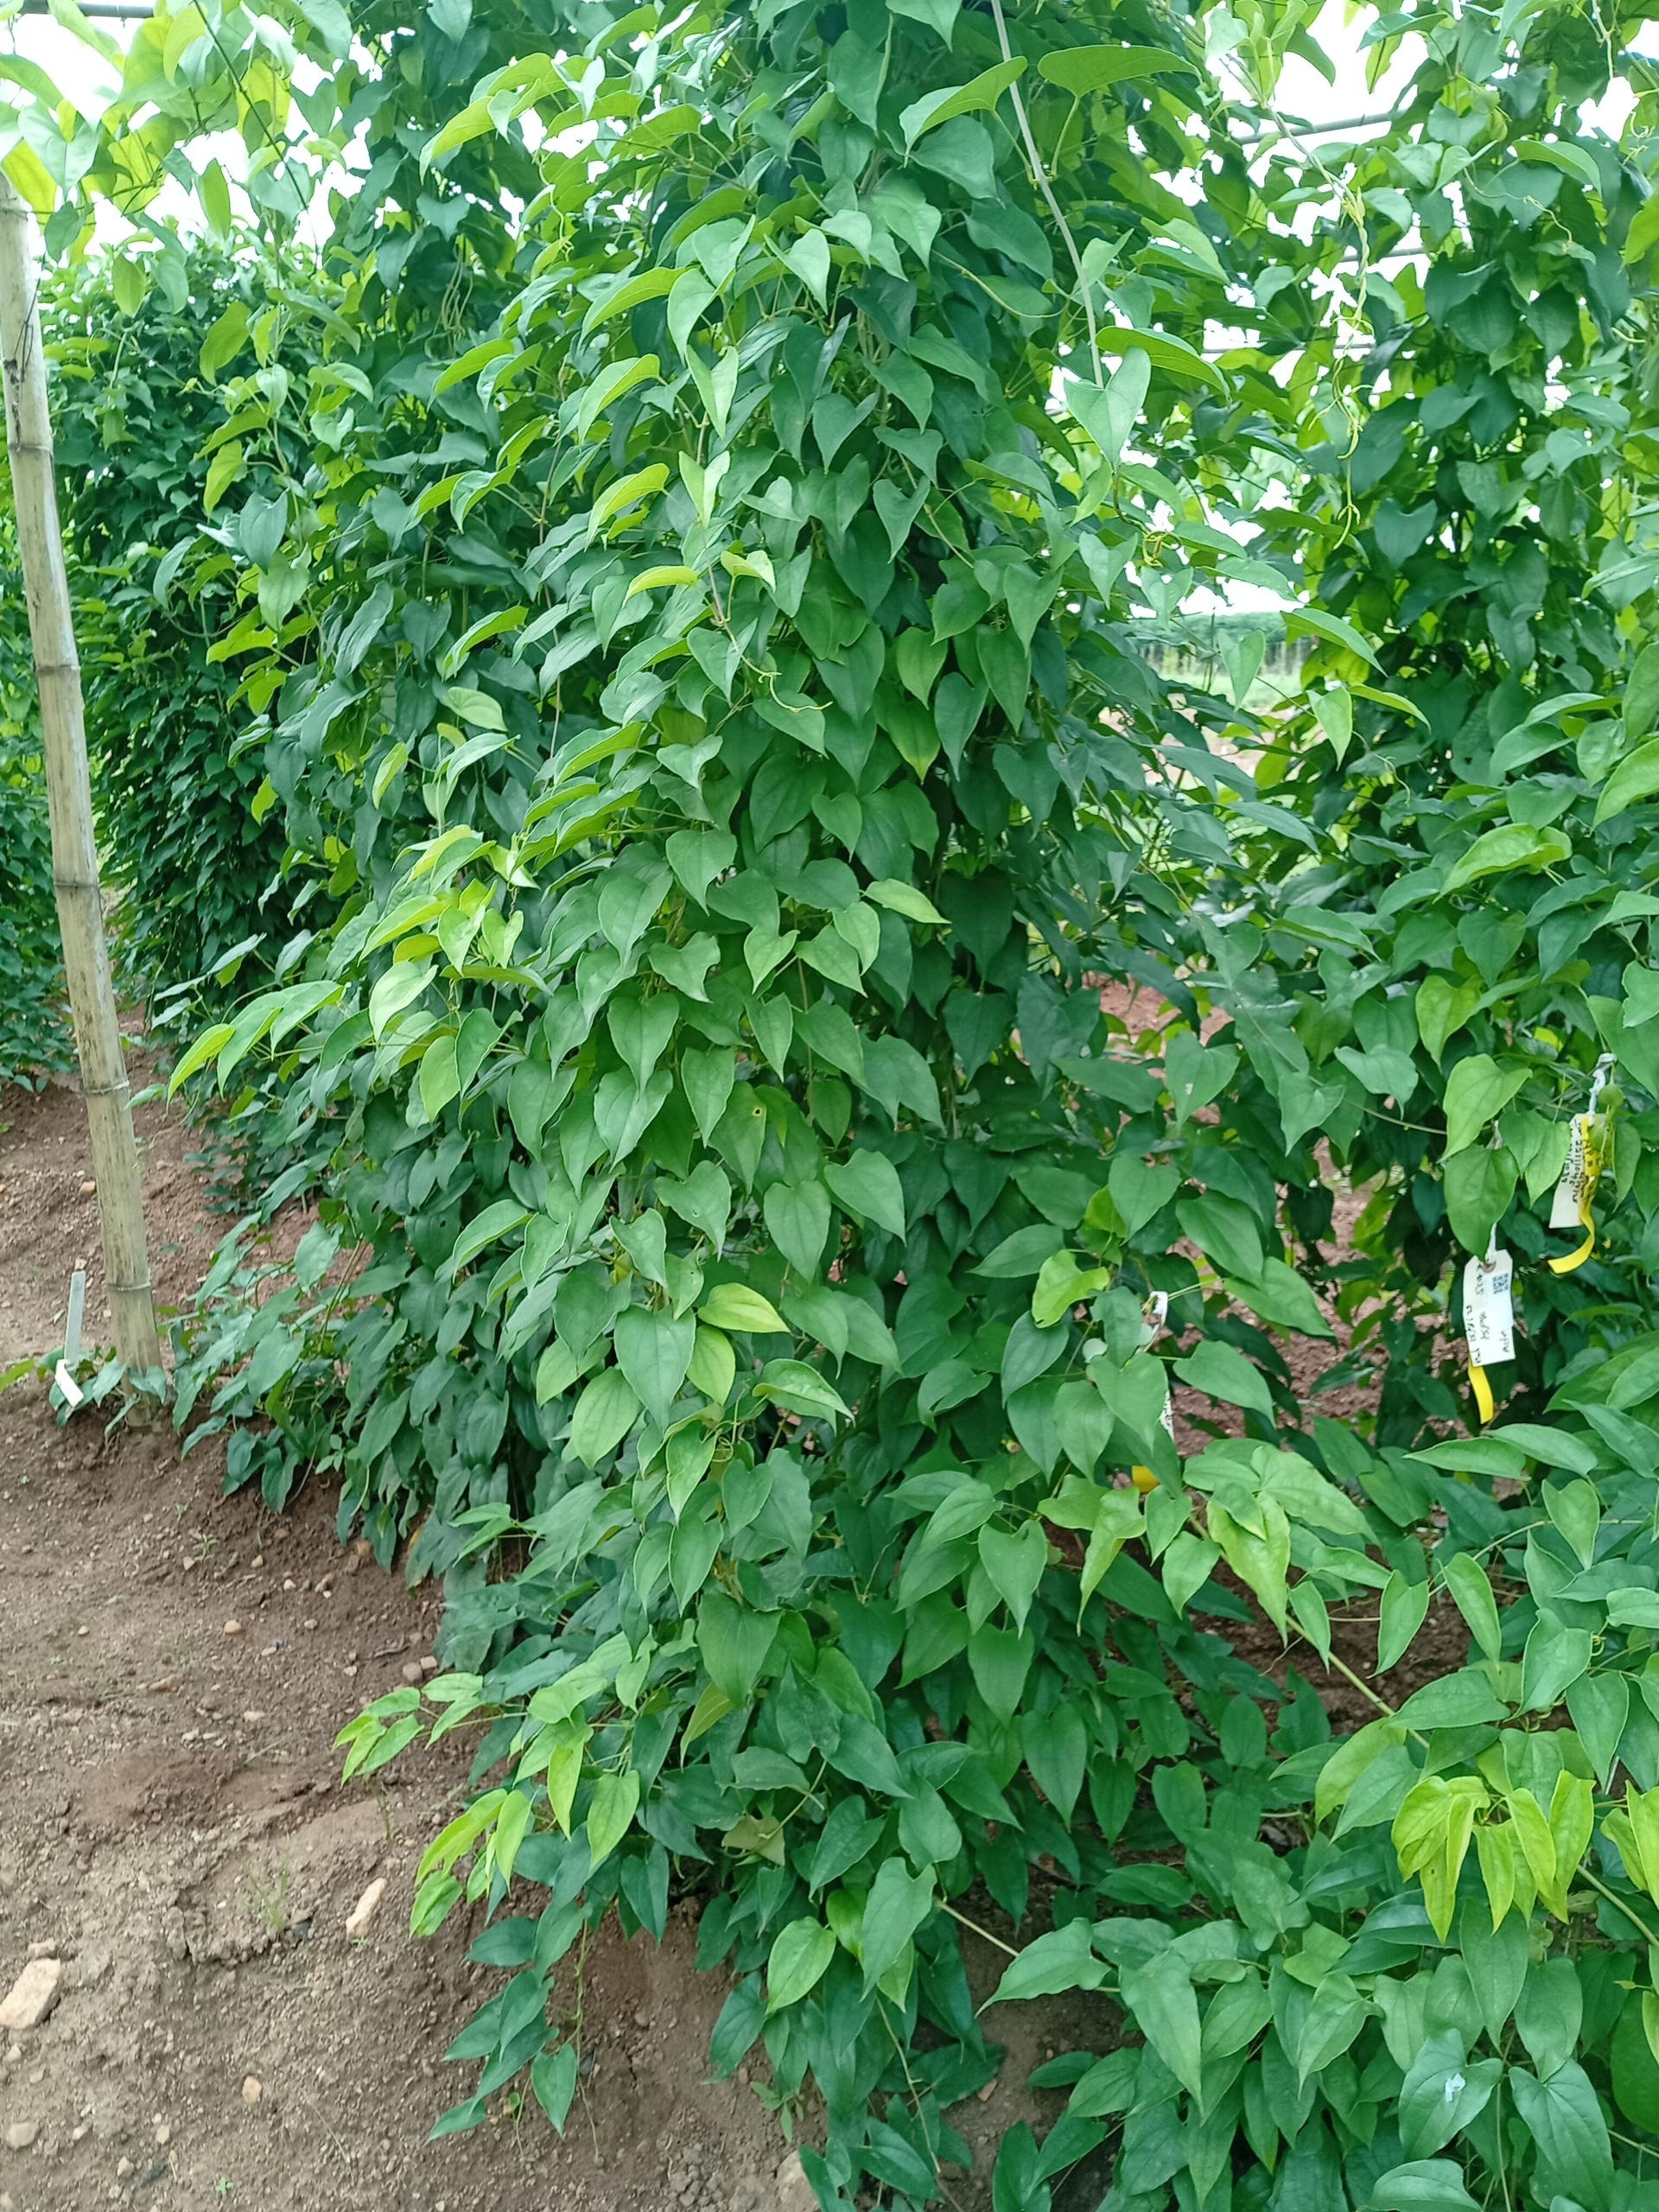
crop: yam
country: Nigeria
